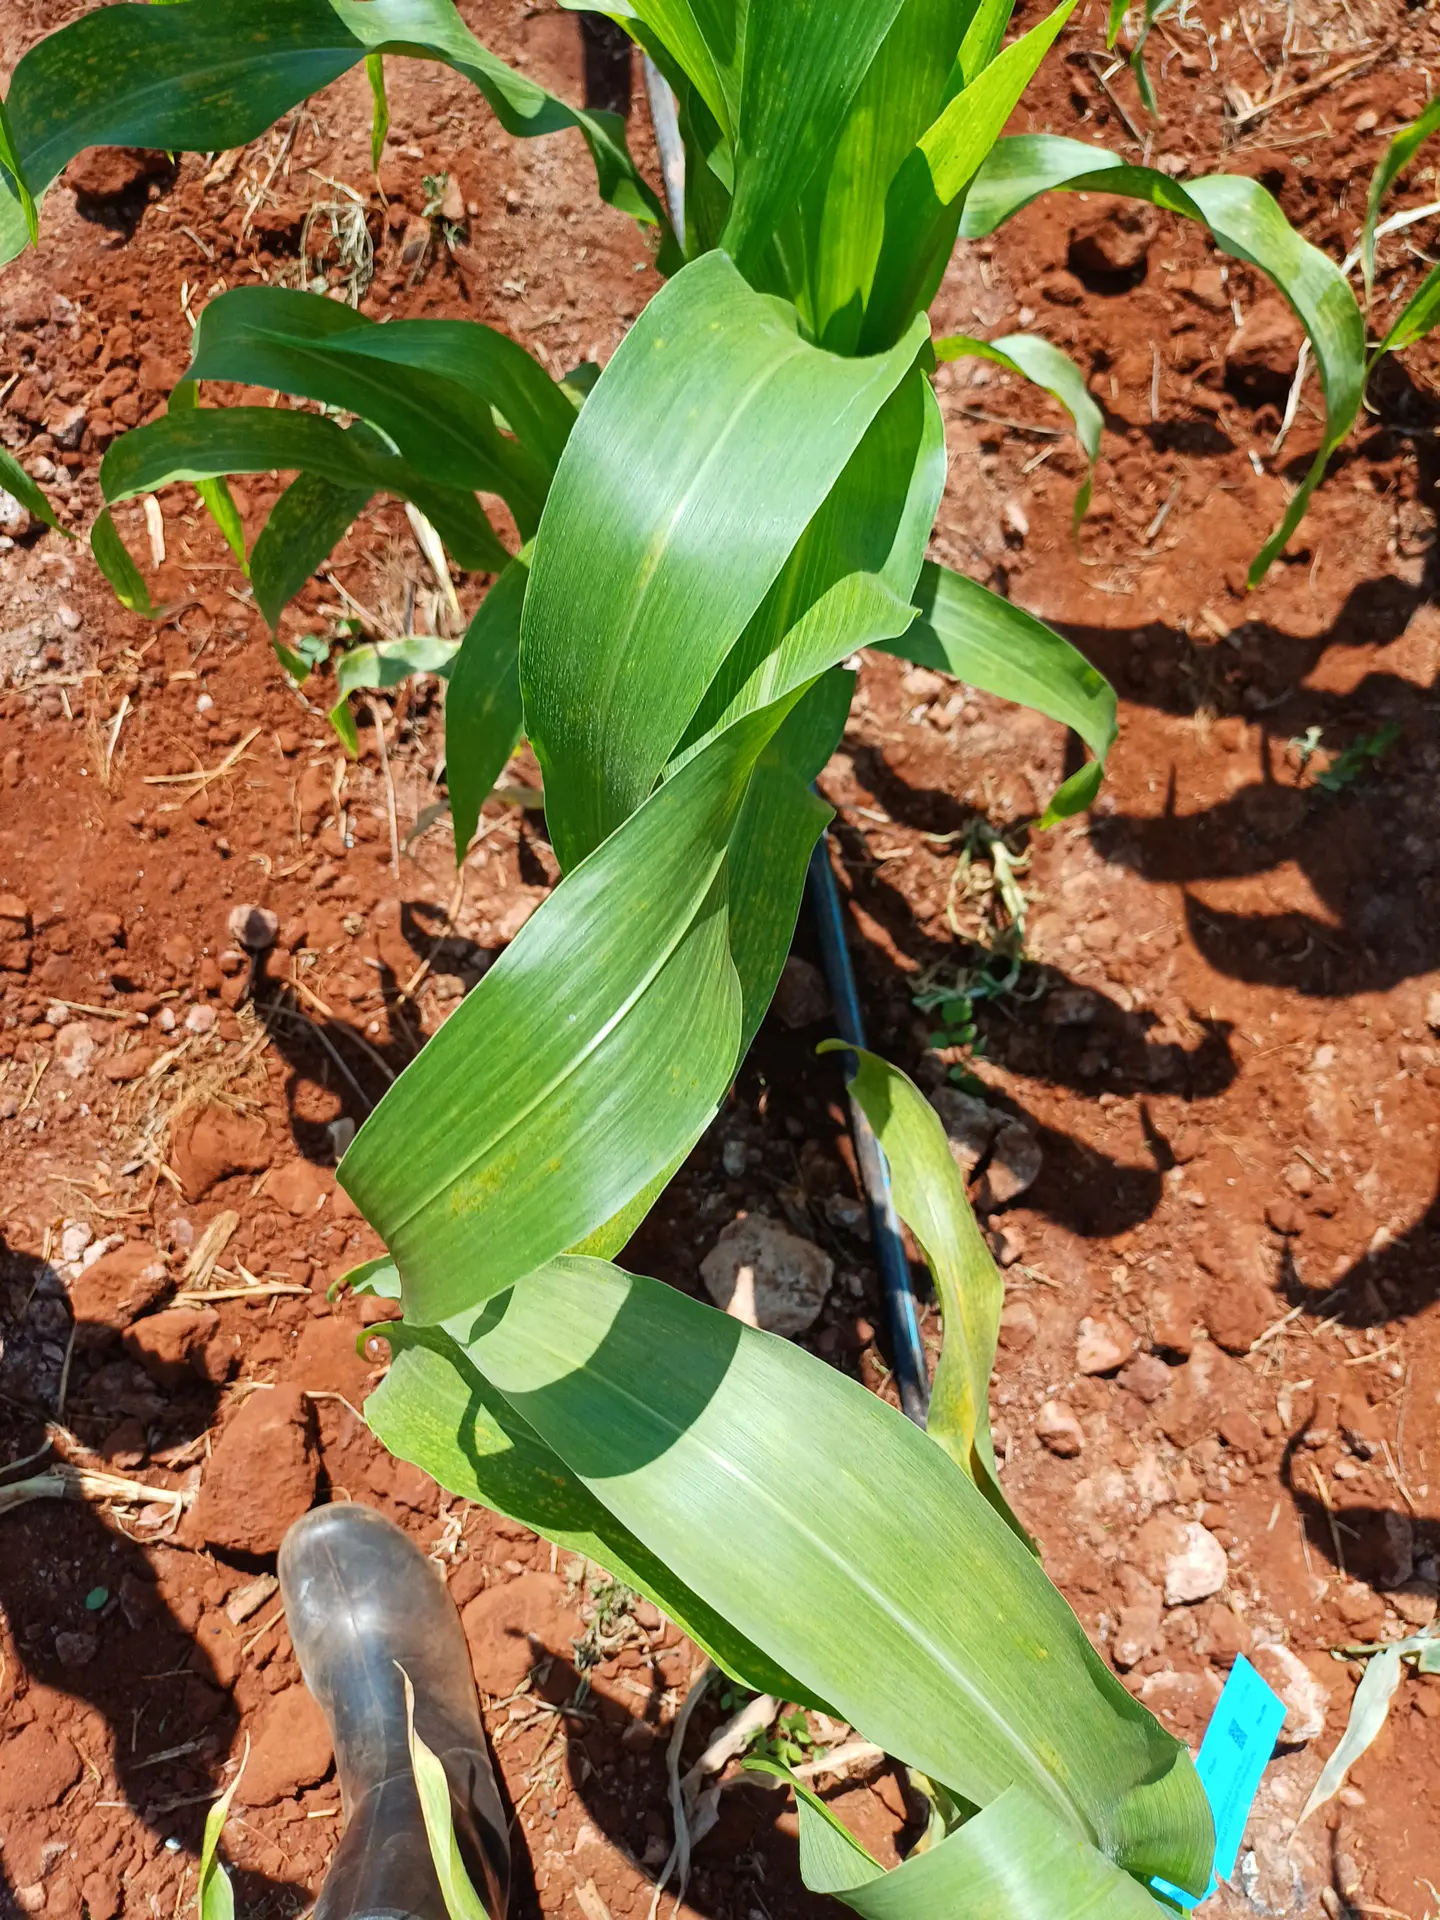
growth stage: vegetative
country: Kenya
